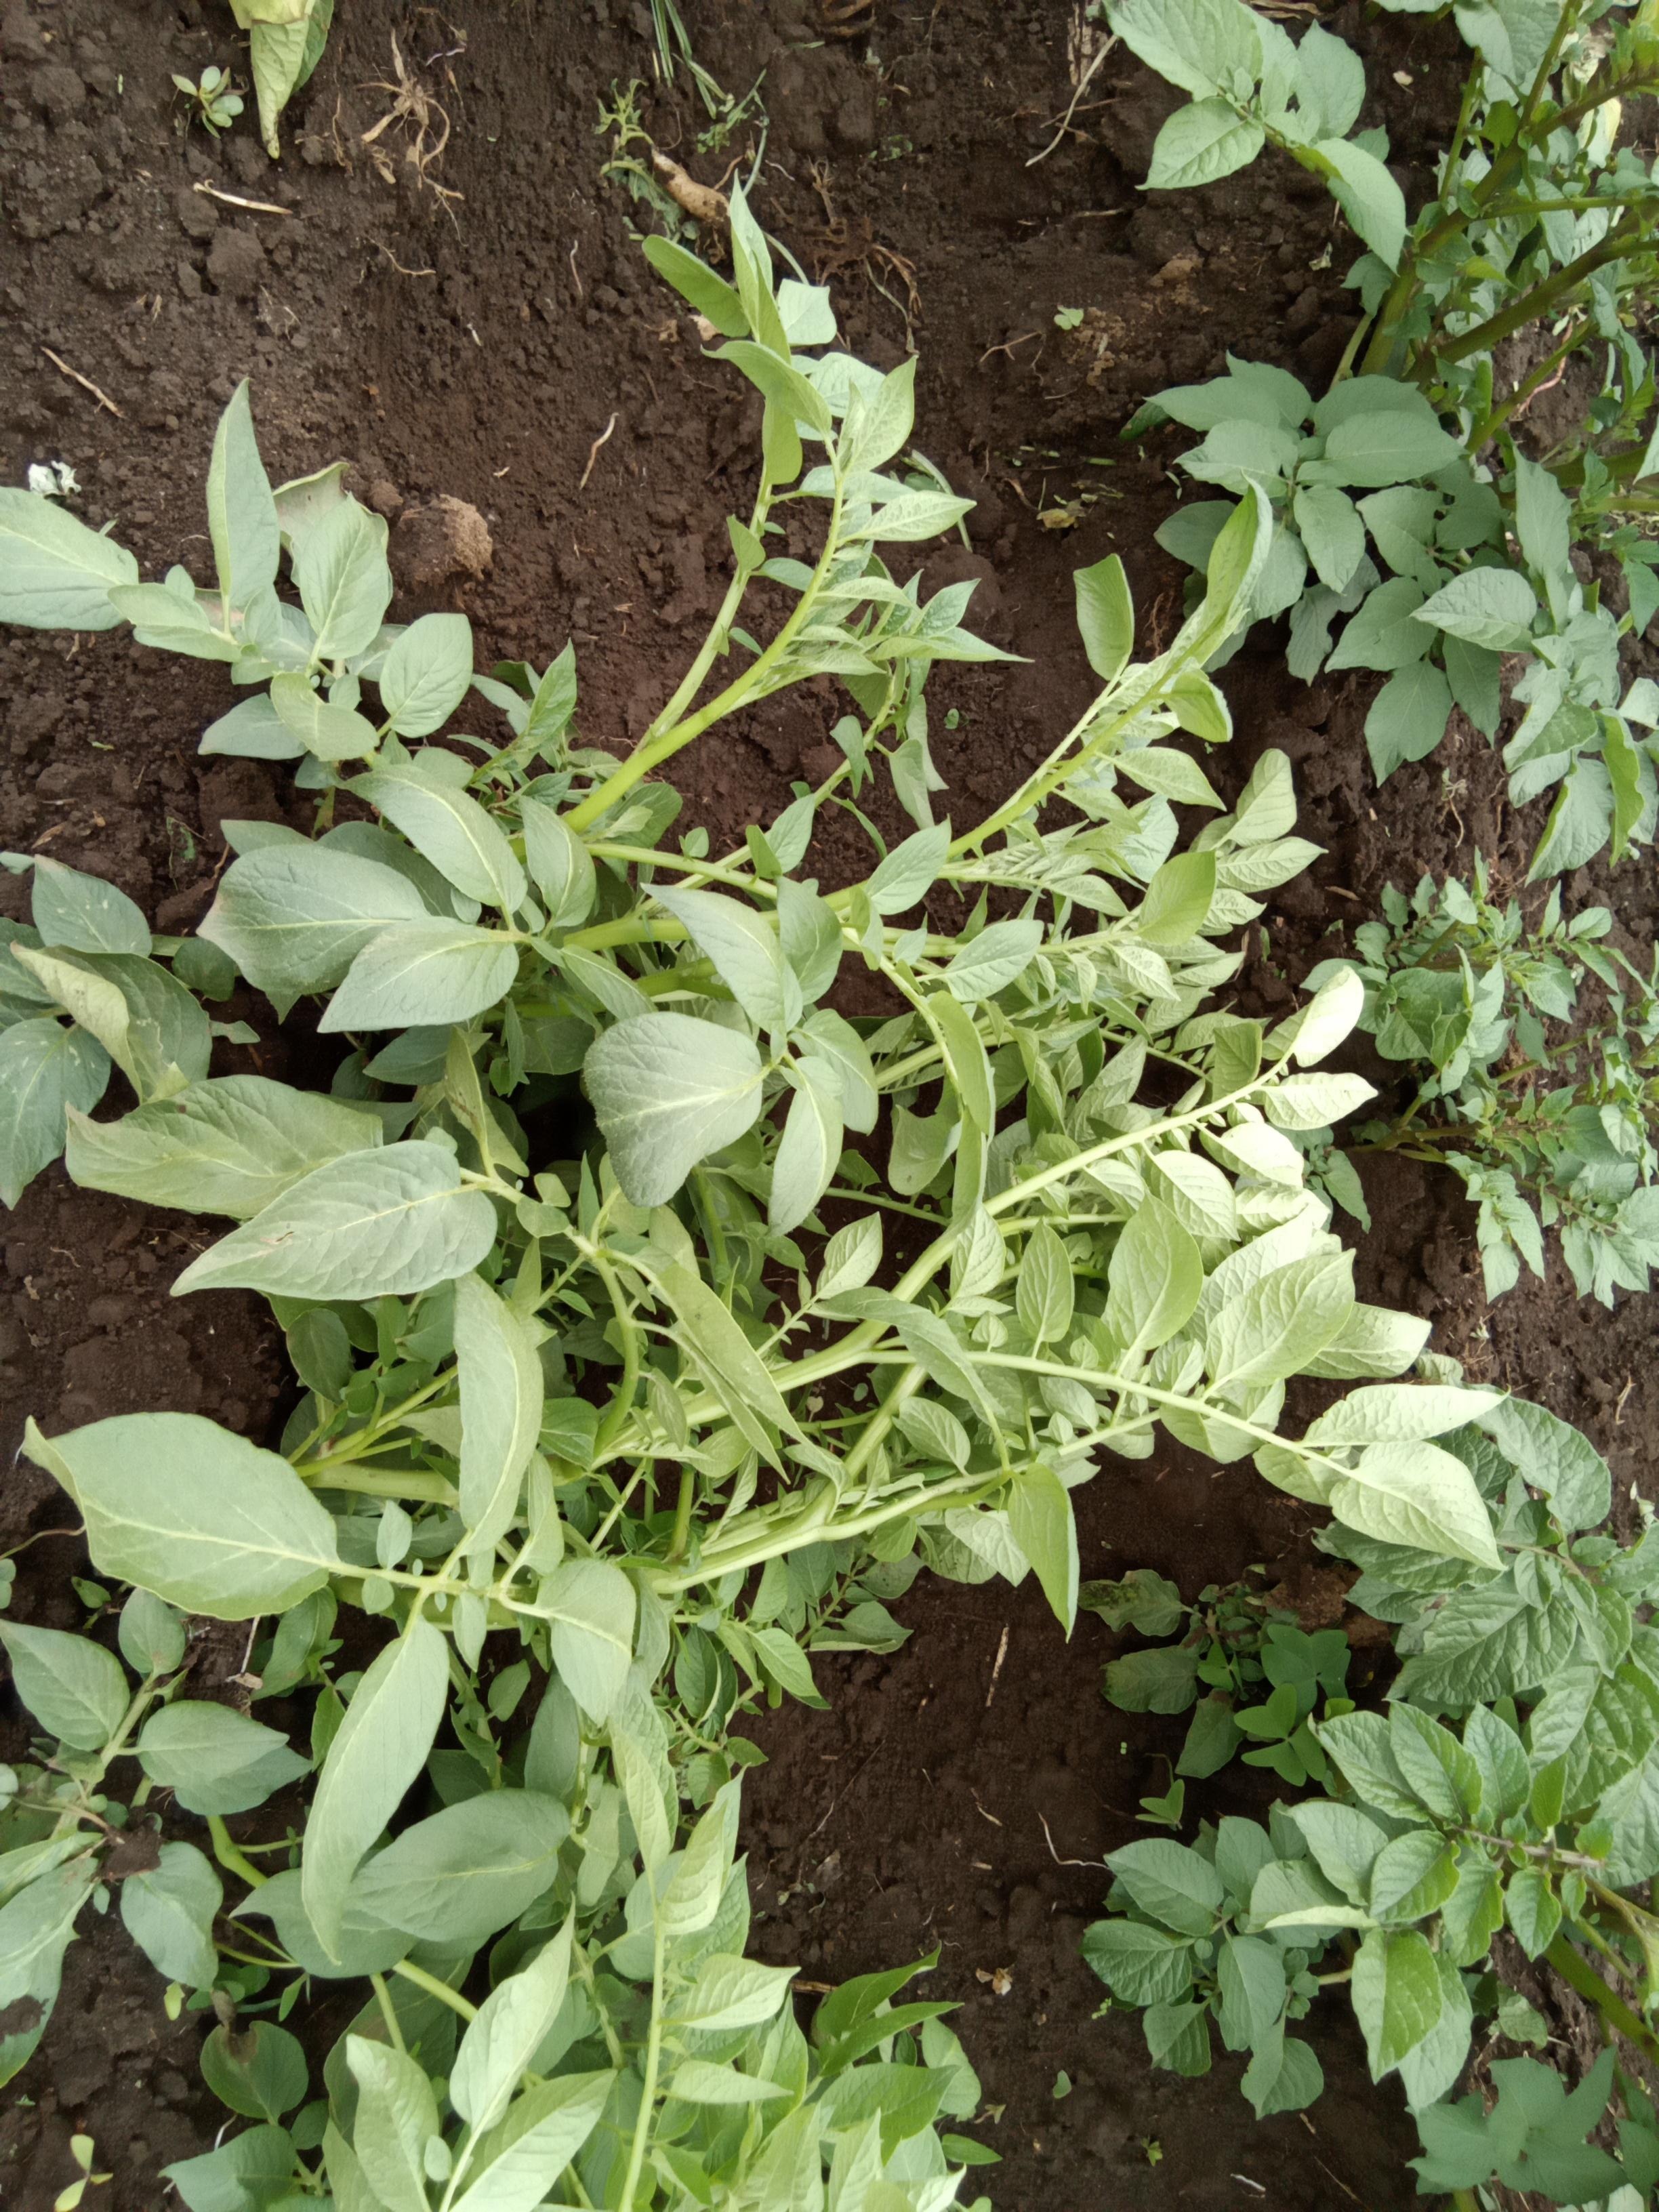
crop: potato
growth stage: vegetative
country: Kenya
